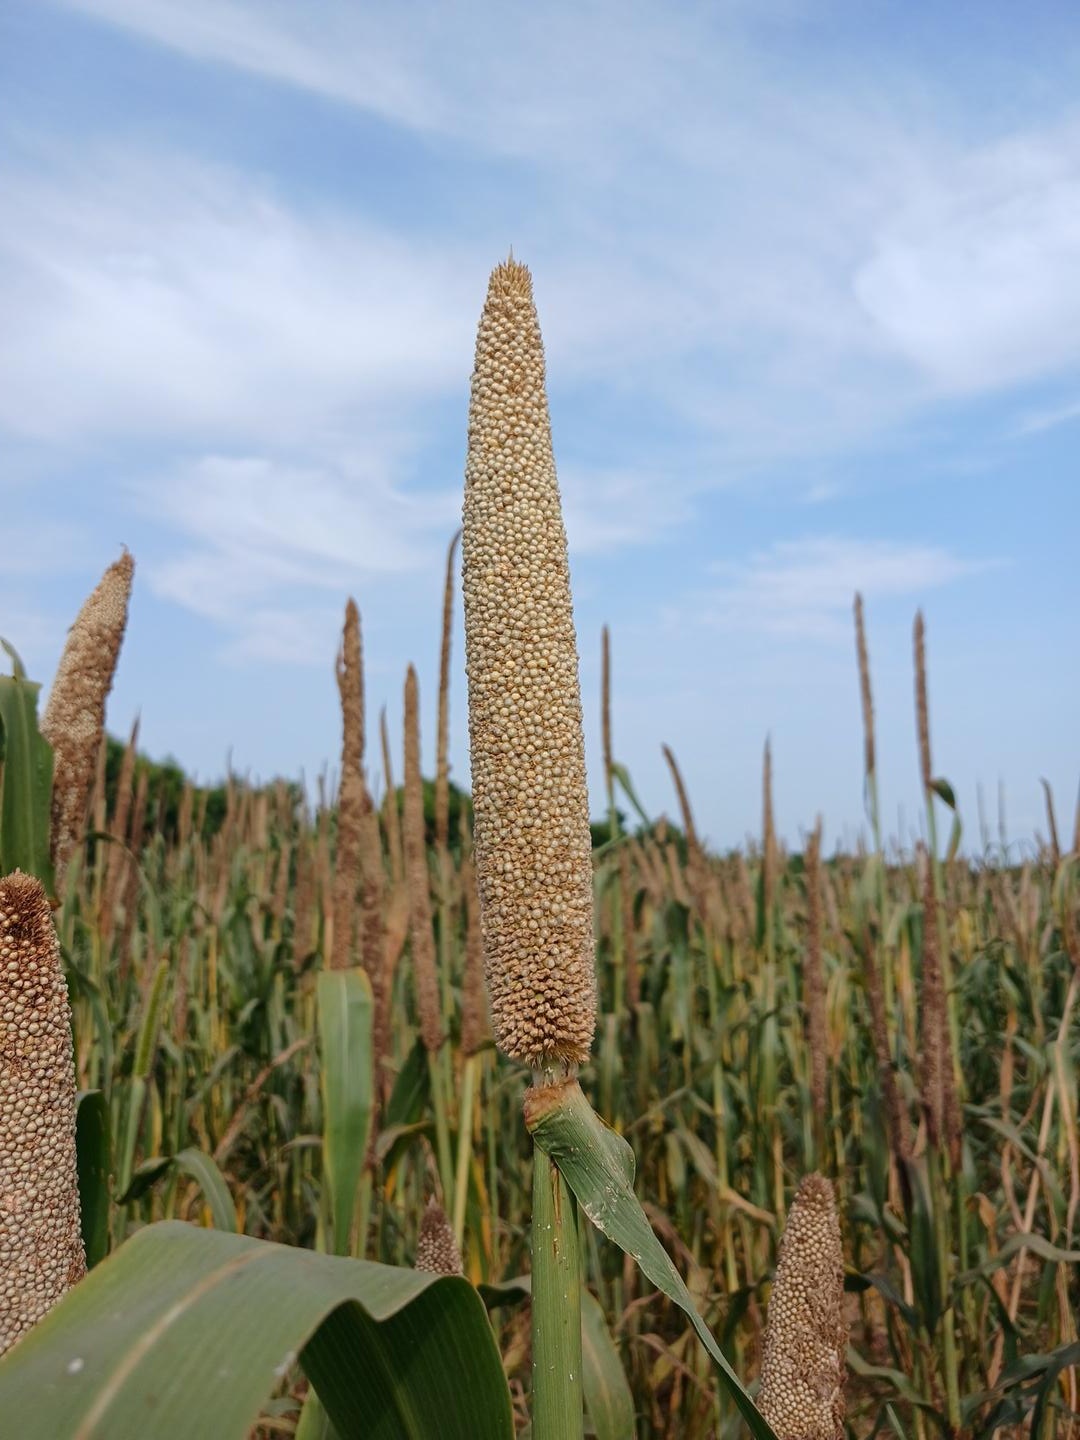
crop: pearl millet
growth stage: maturity
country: Senegal
